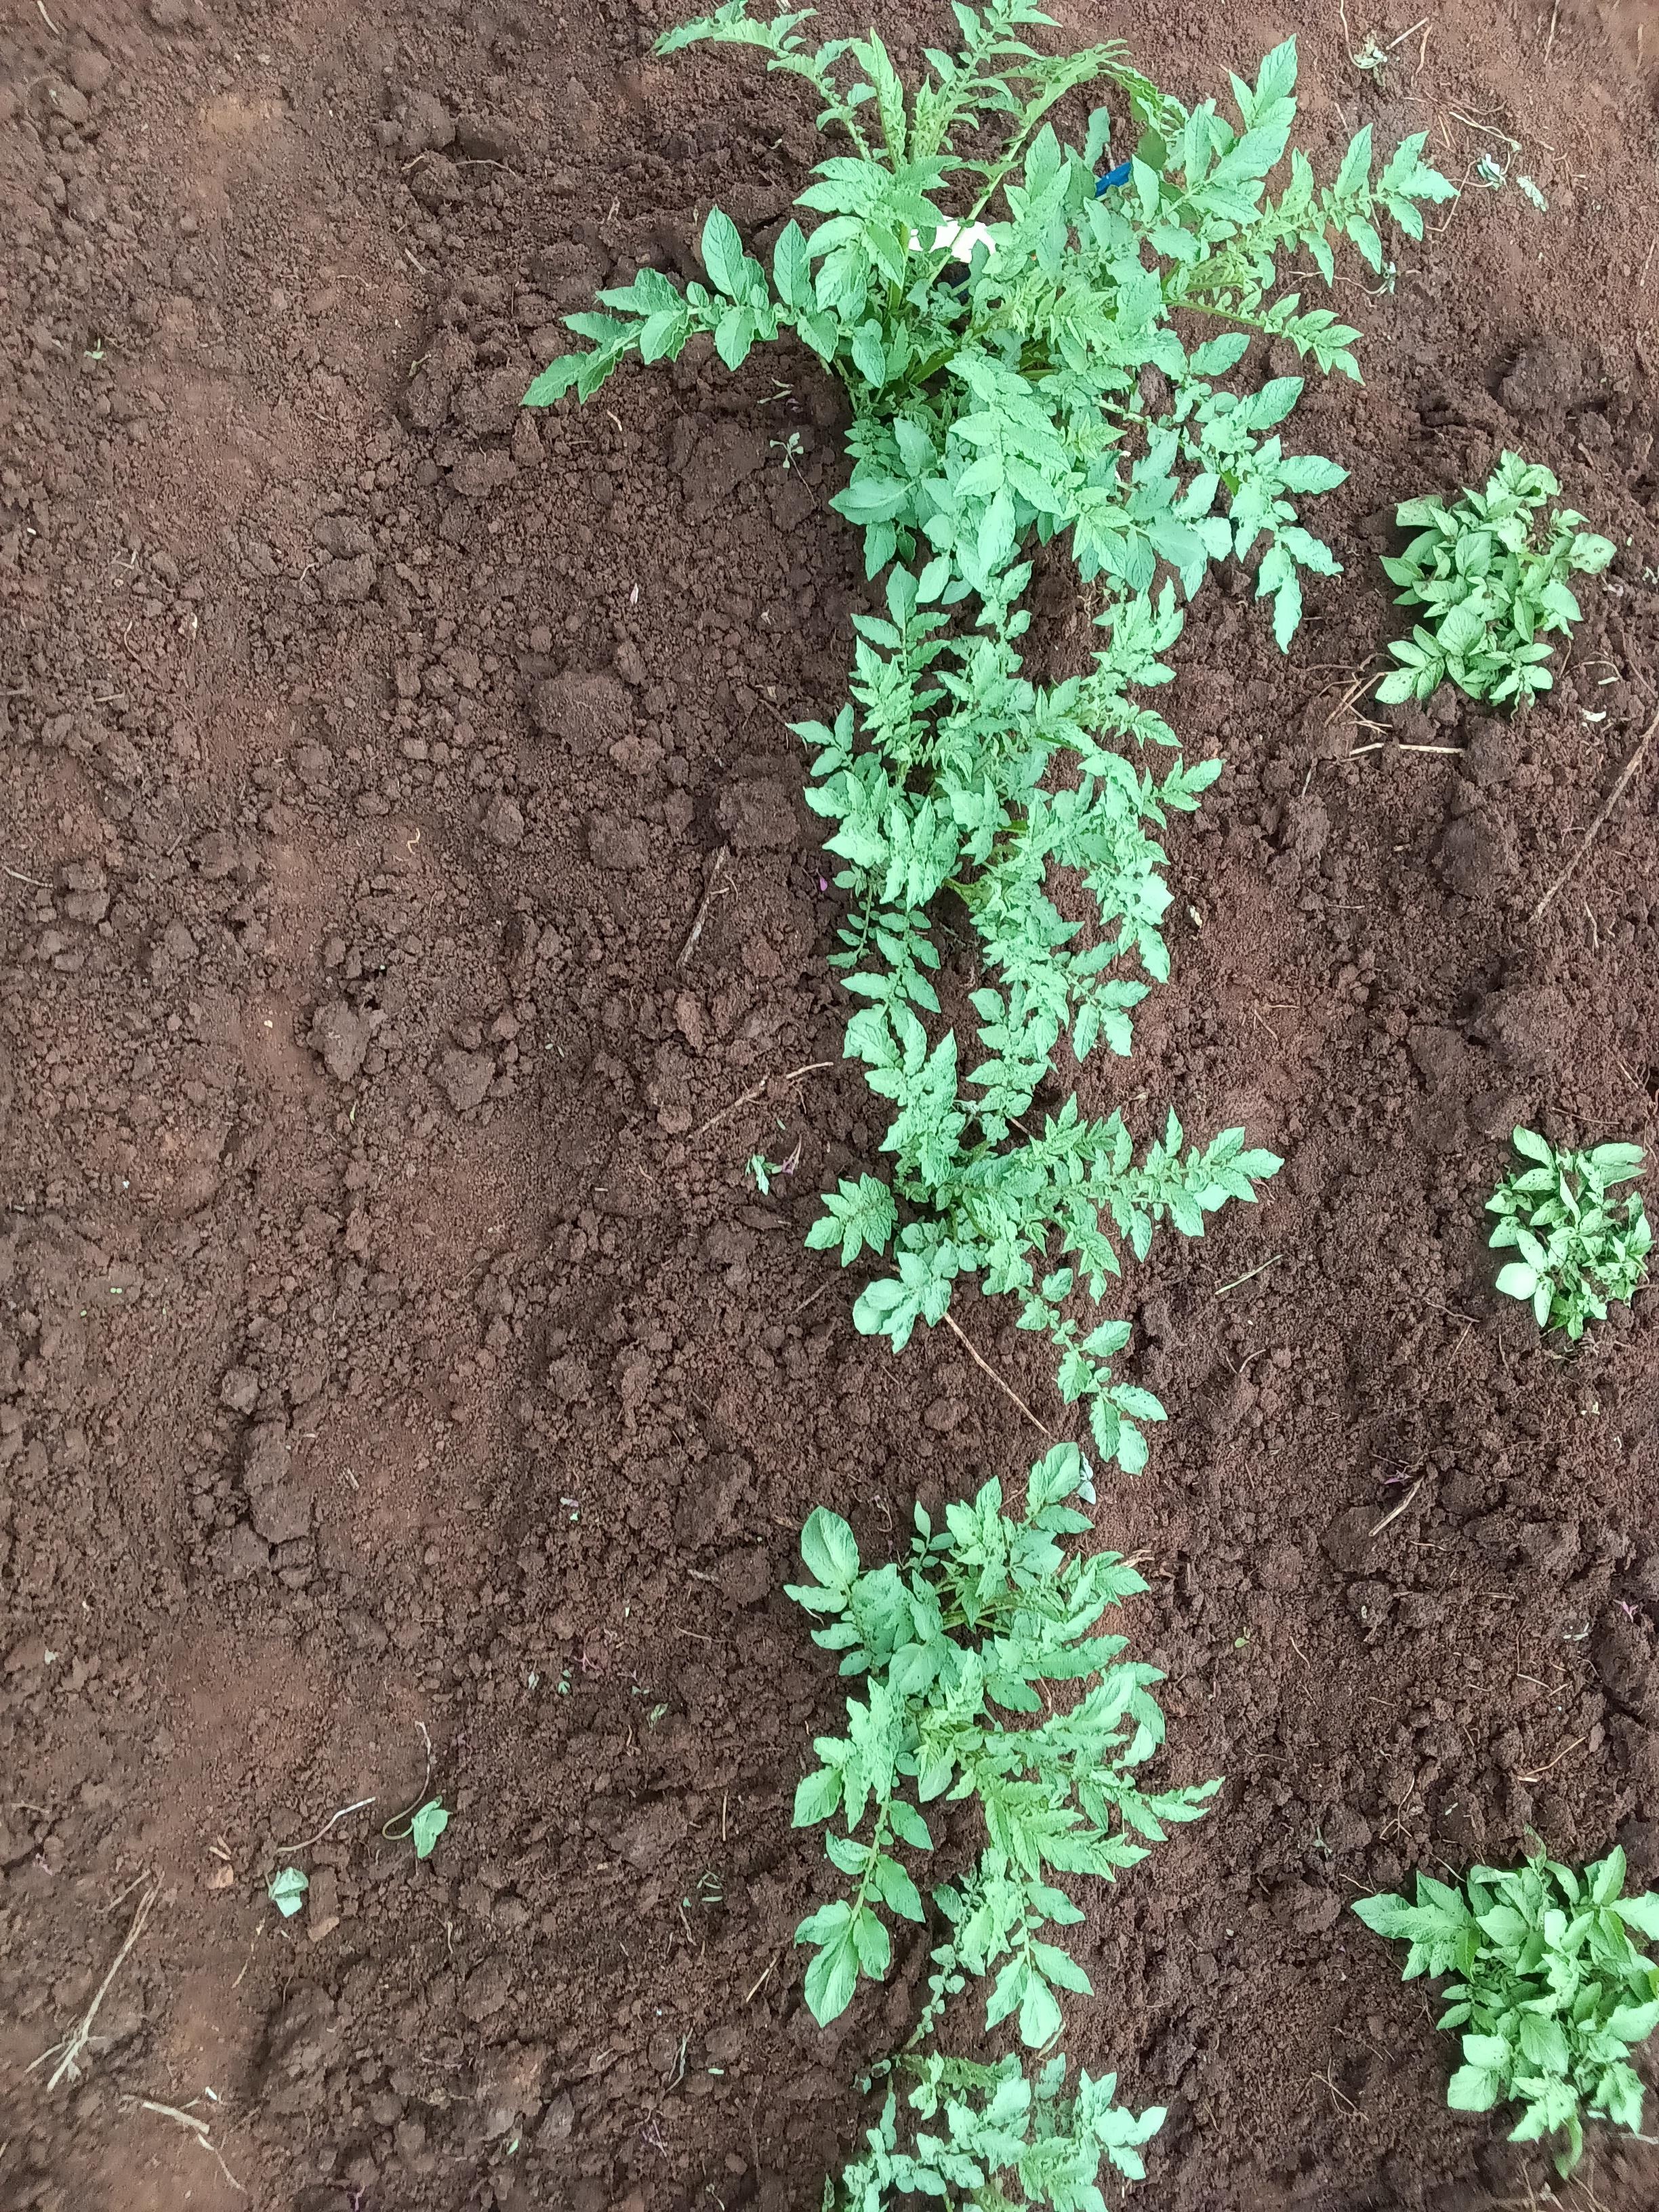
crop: potato
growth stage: sprouting emergence
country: Kenya
